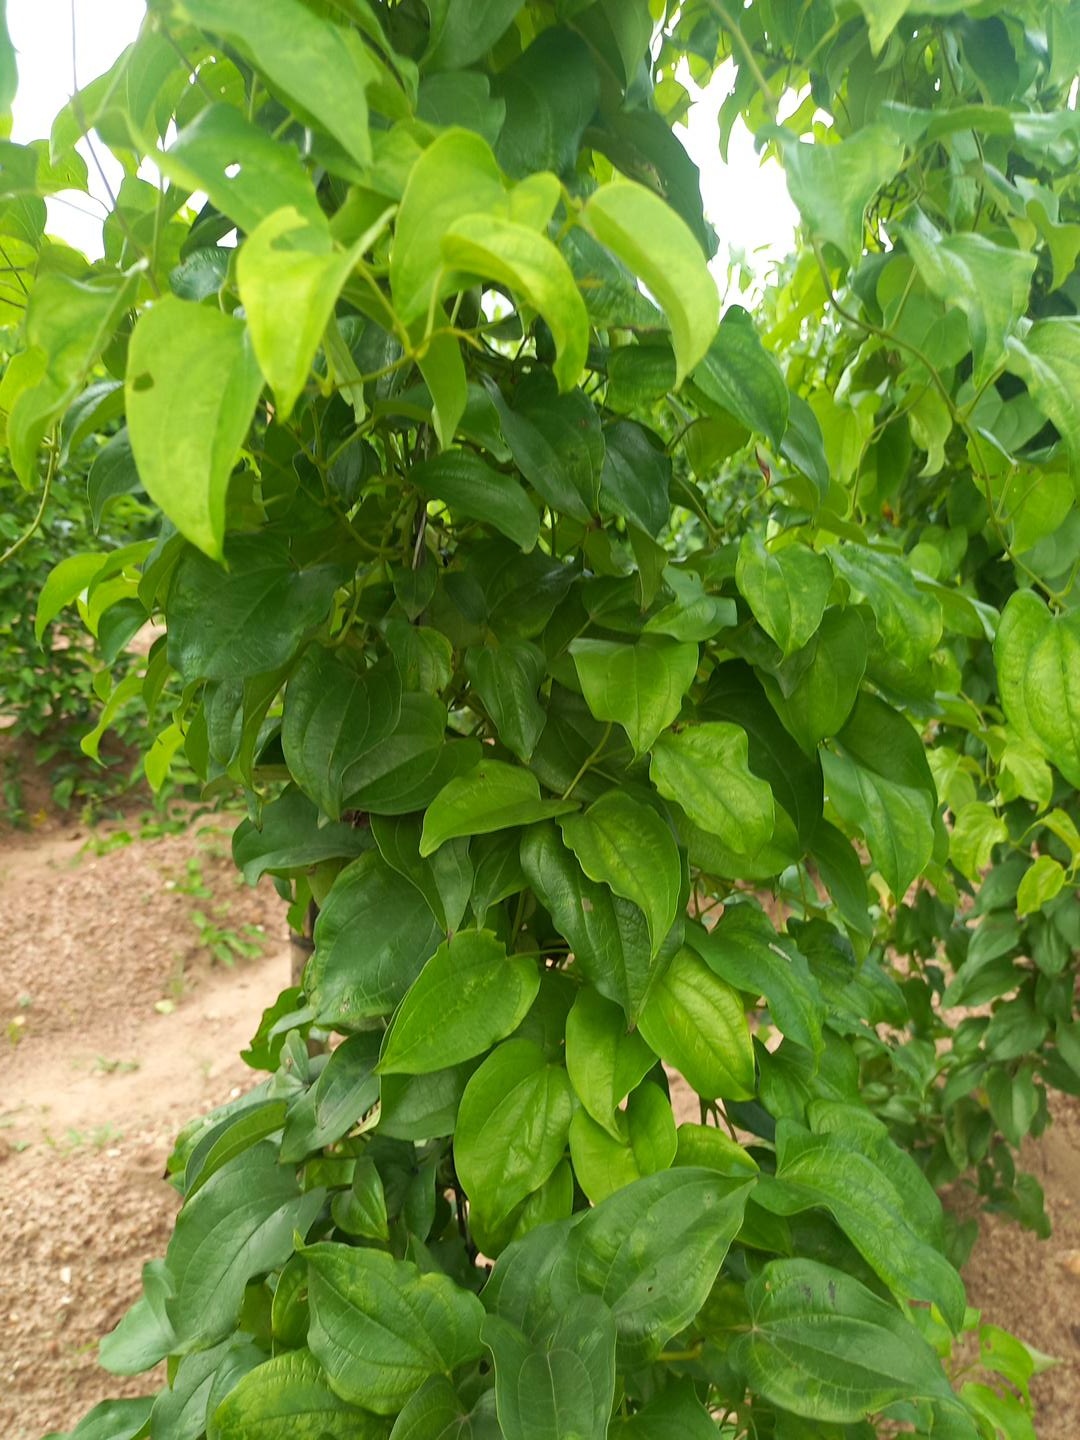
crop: yam
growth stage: vegetative
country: Nigeria
